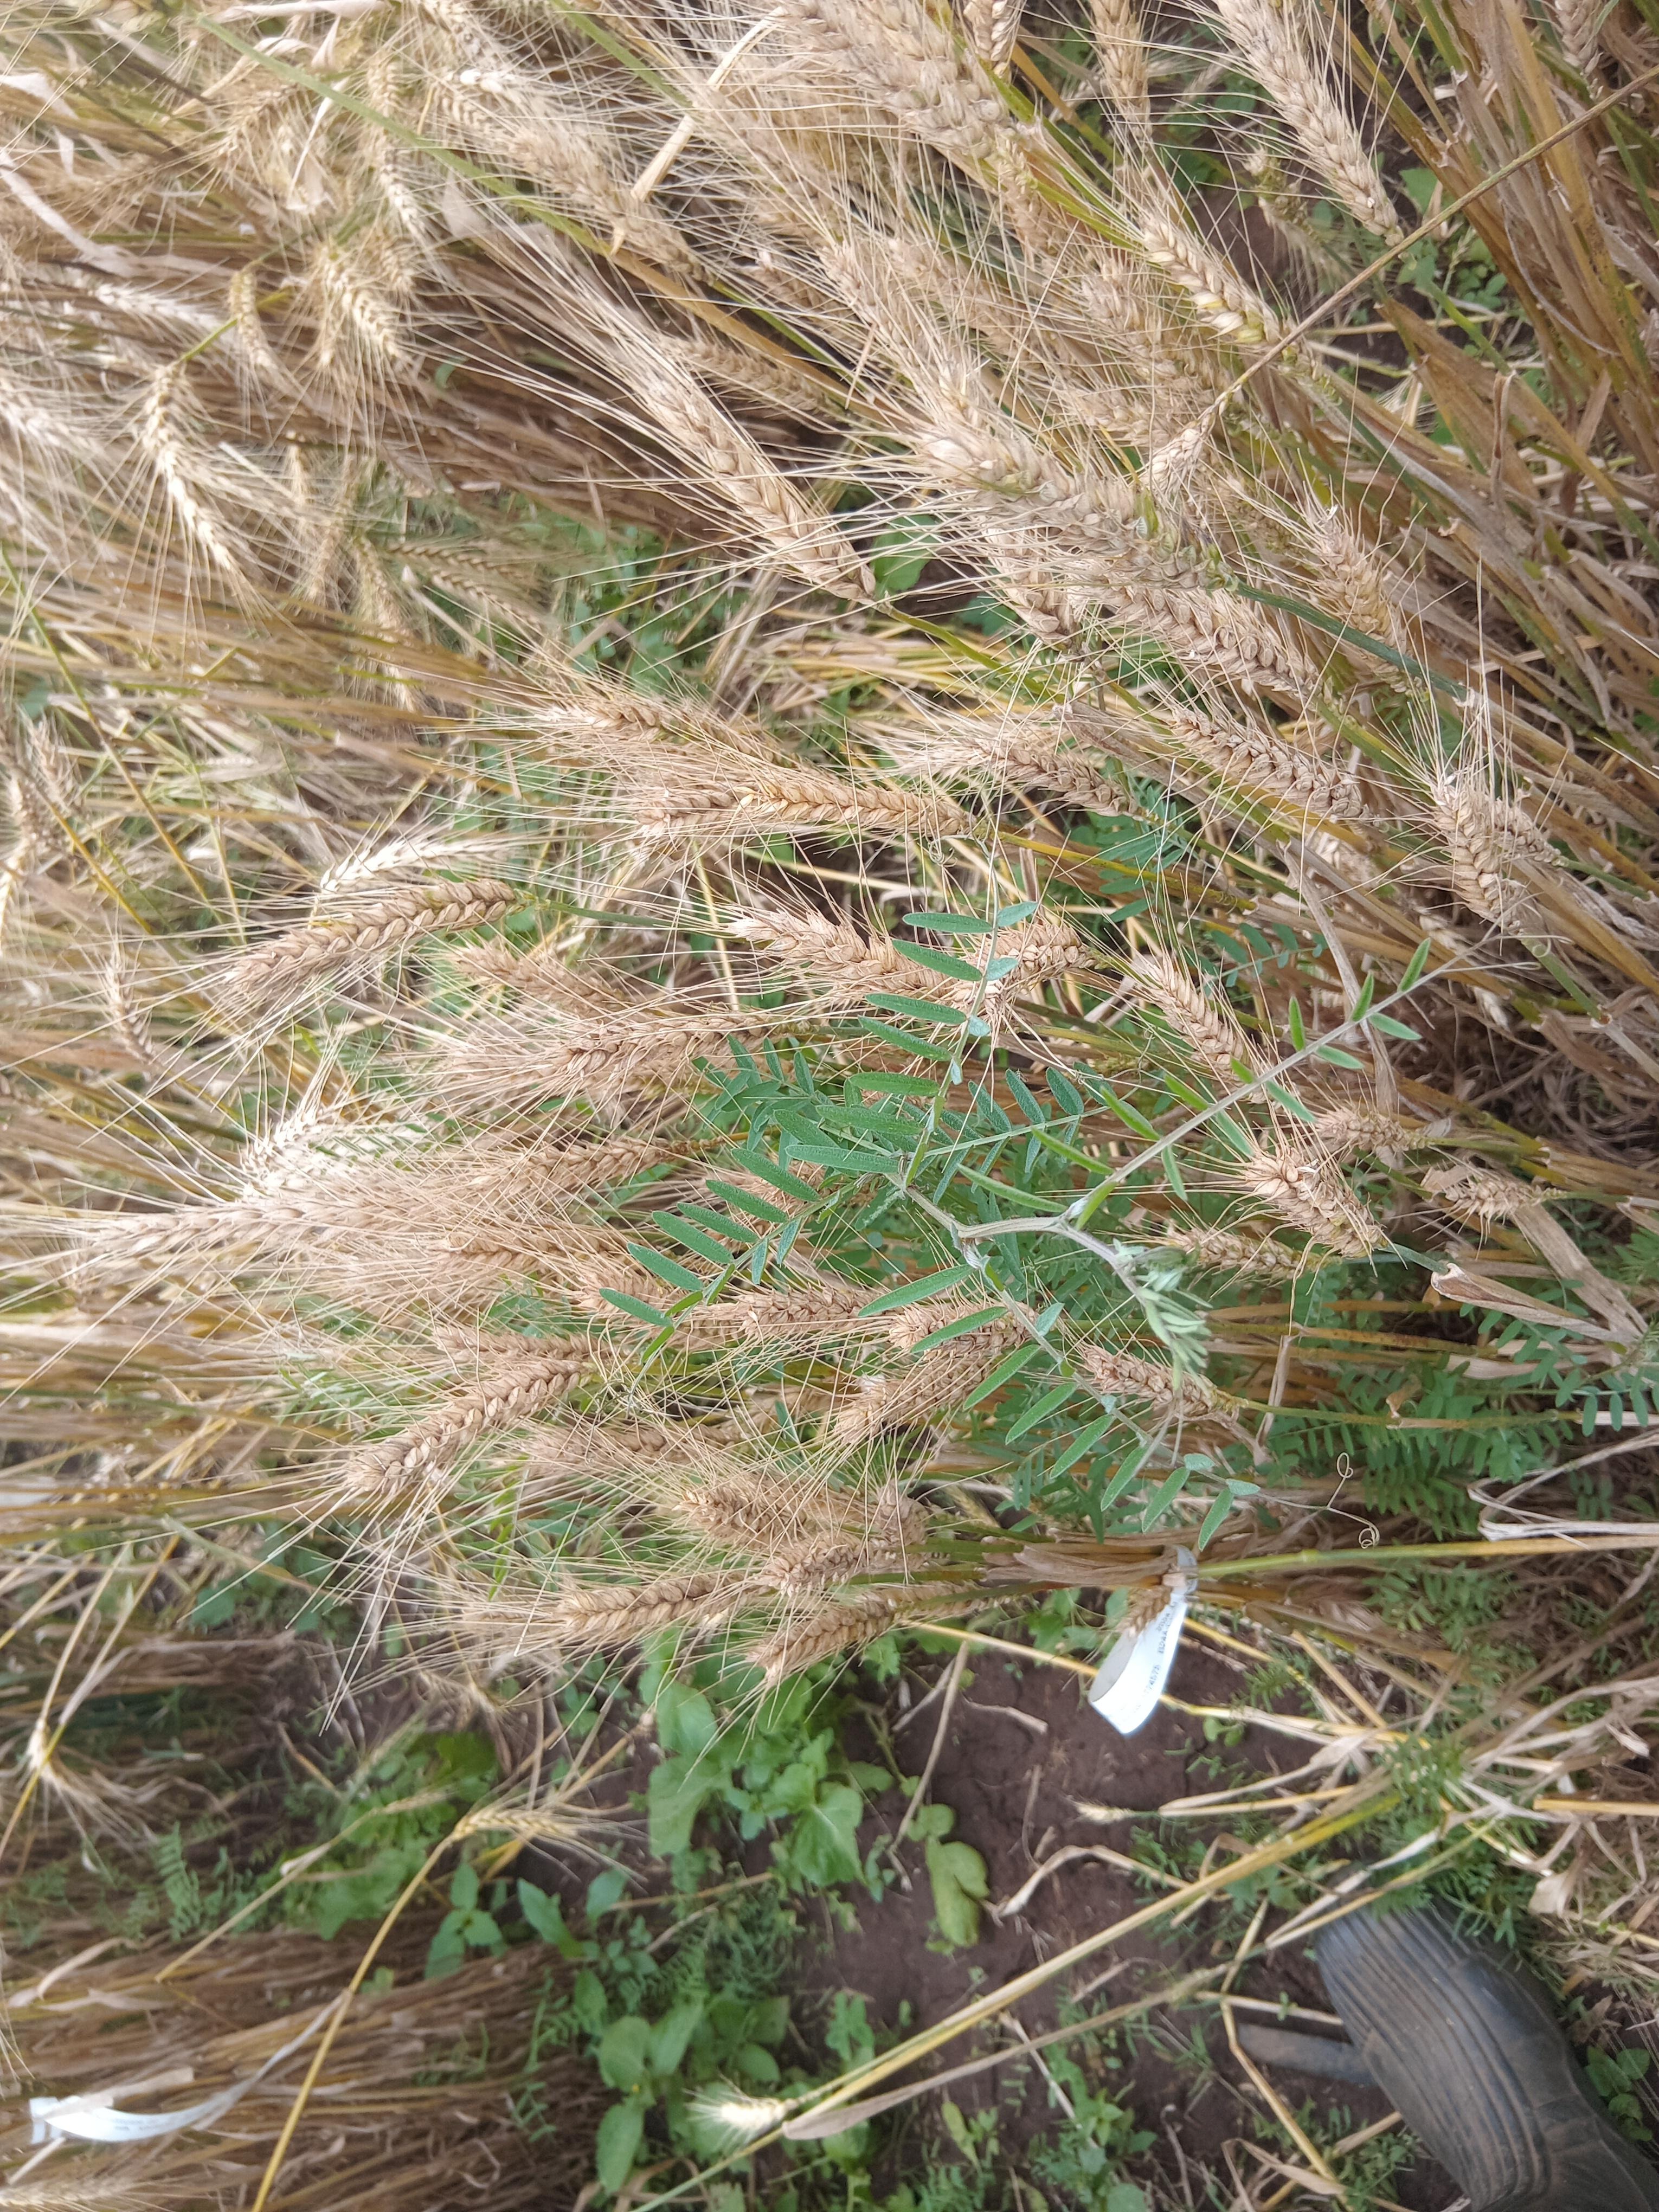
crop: wheat
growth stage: maturity
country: Kenya
